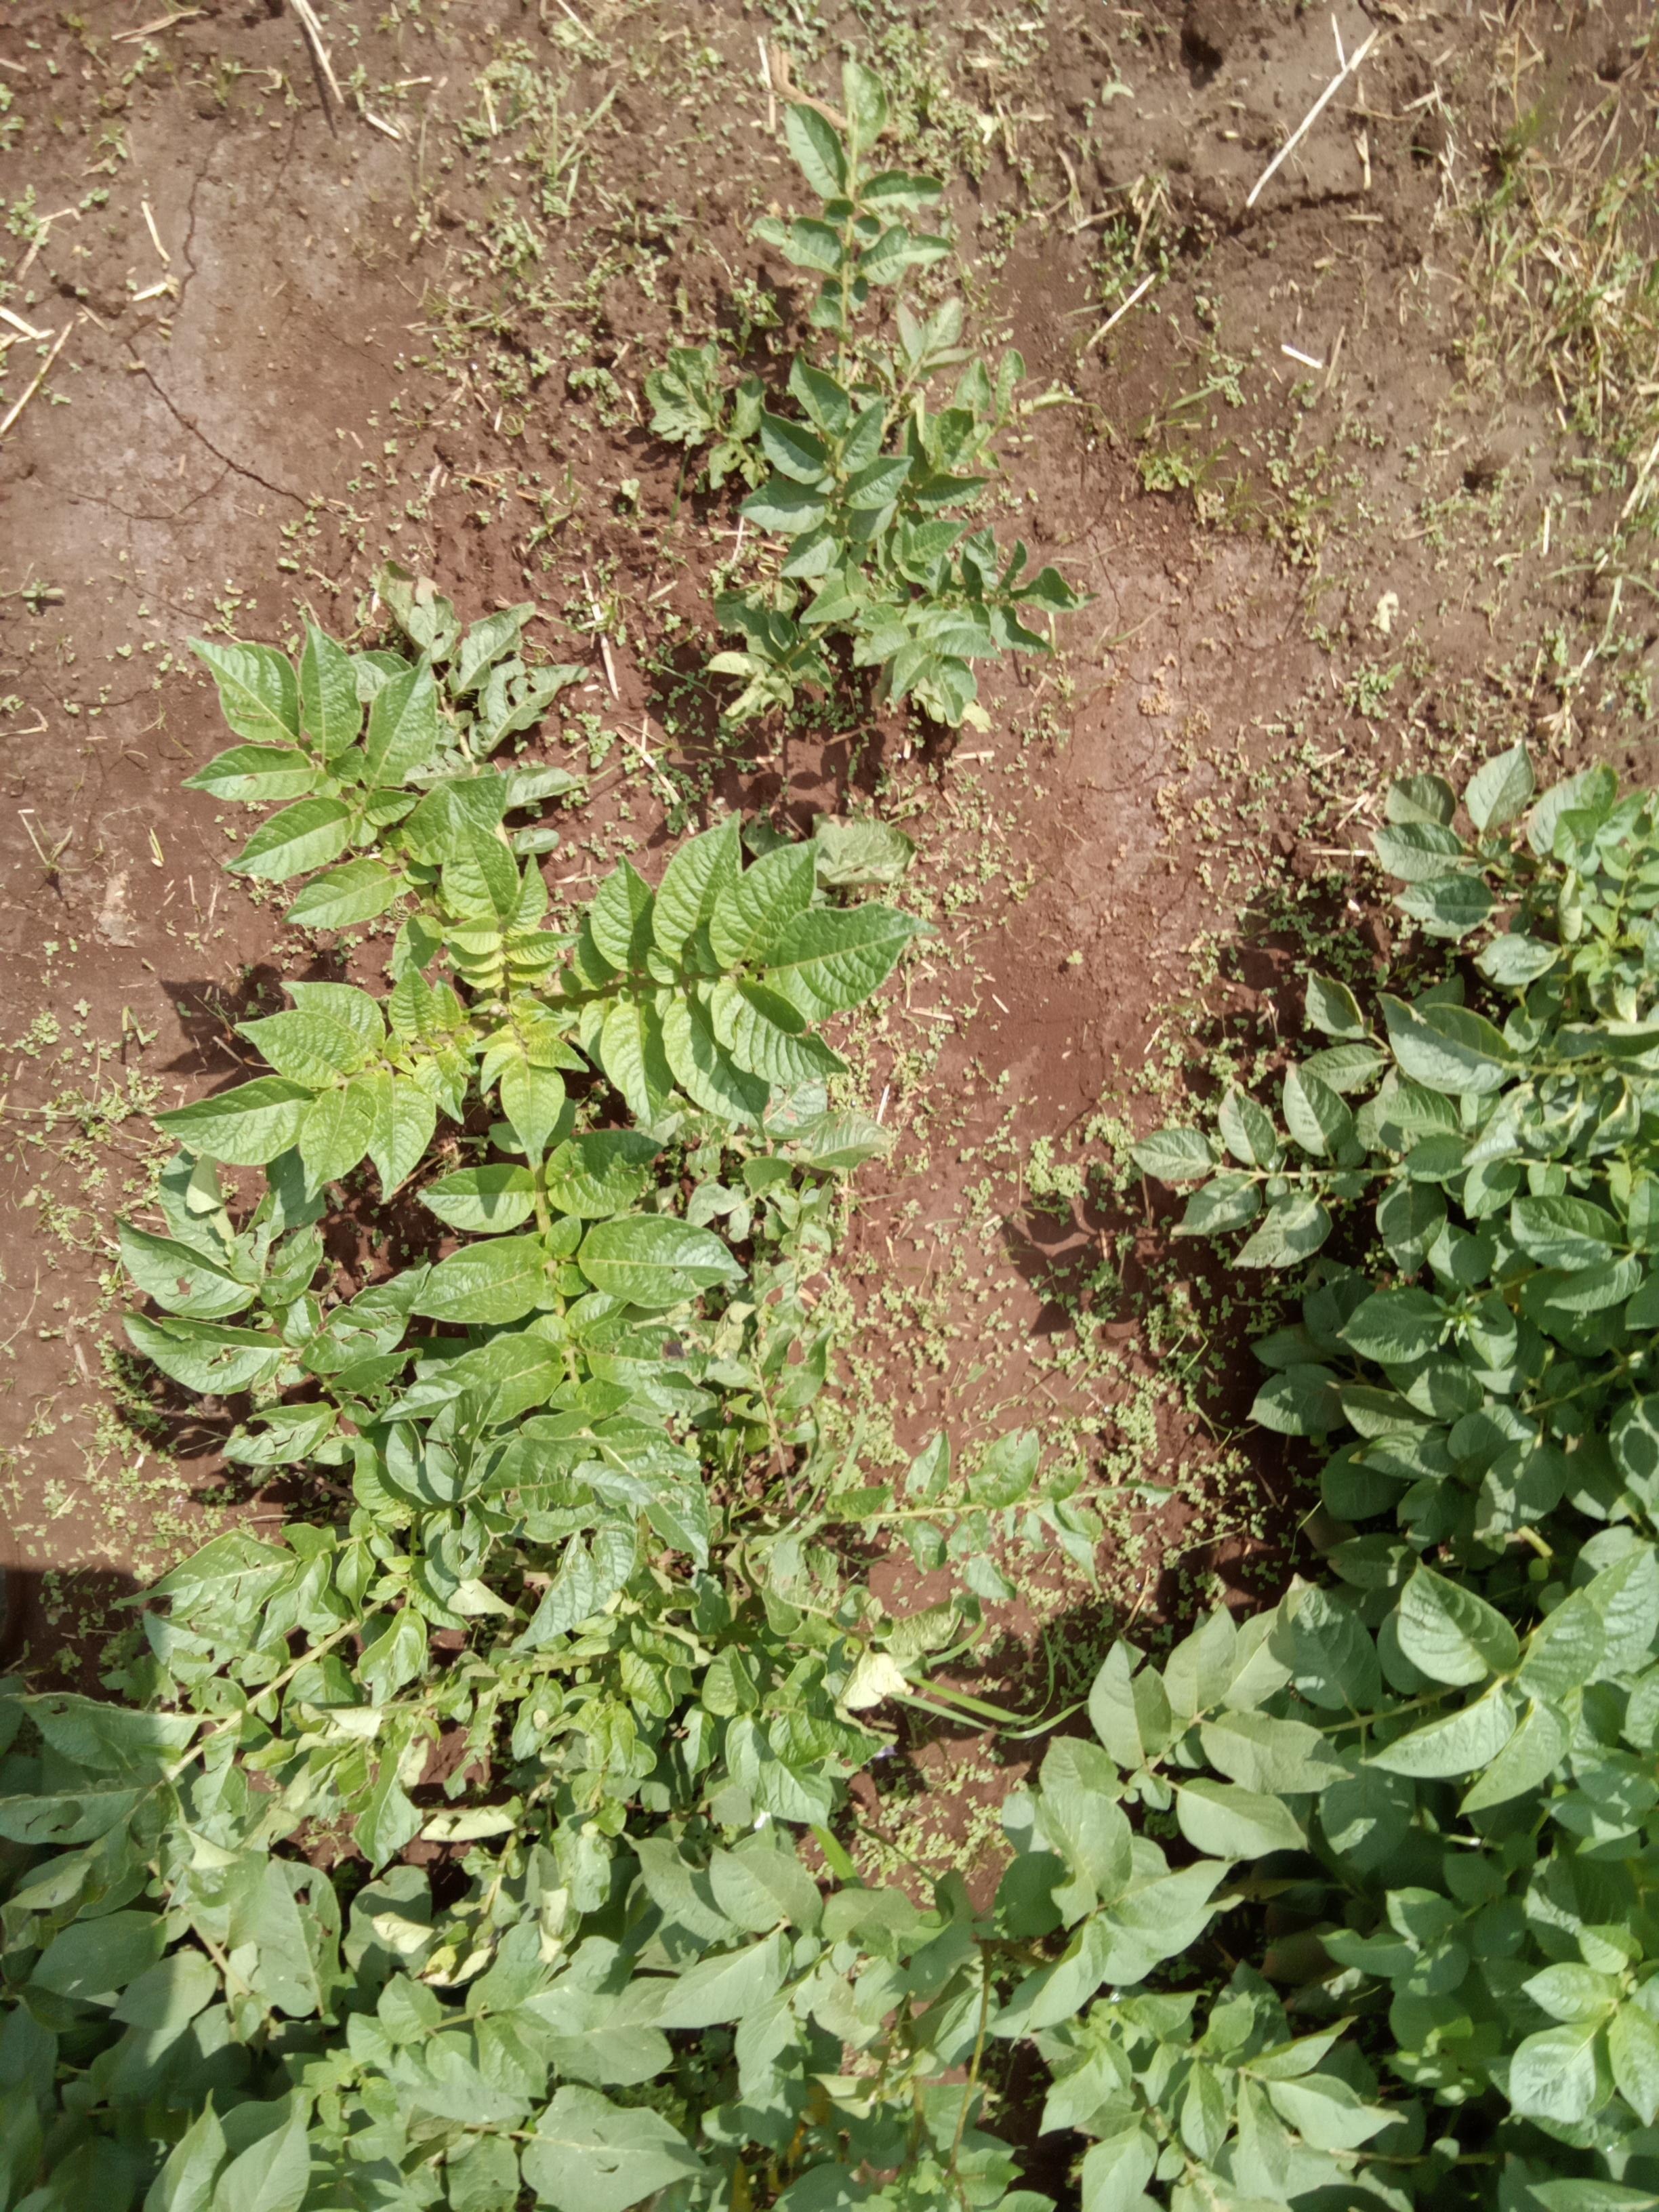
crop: potato
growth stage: vegetative
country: Kenya
